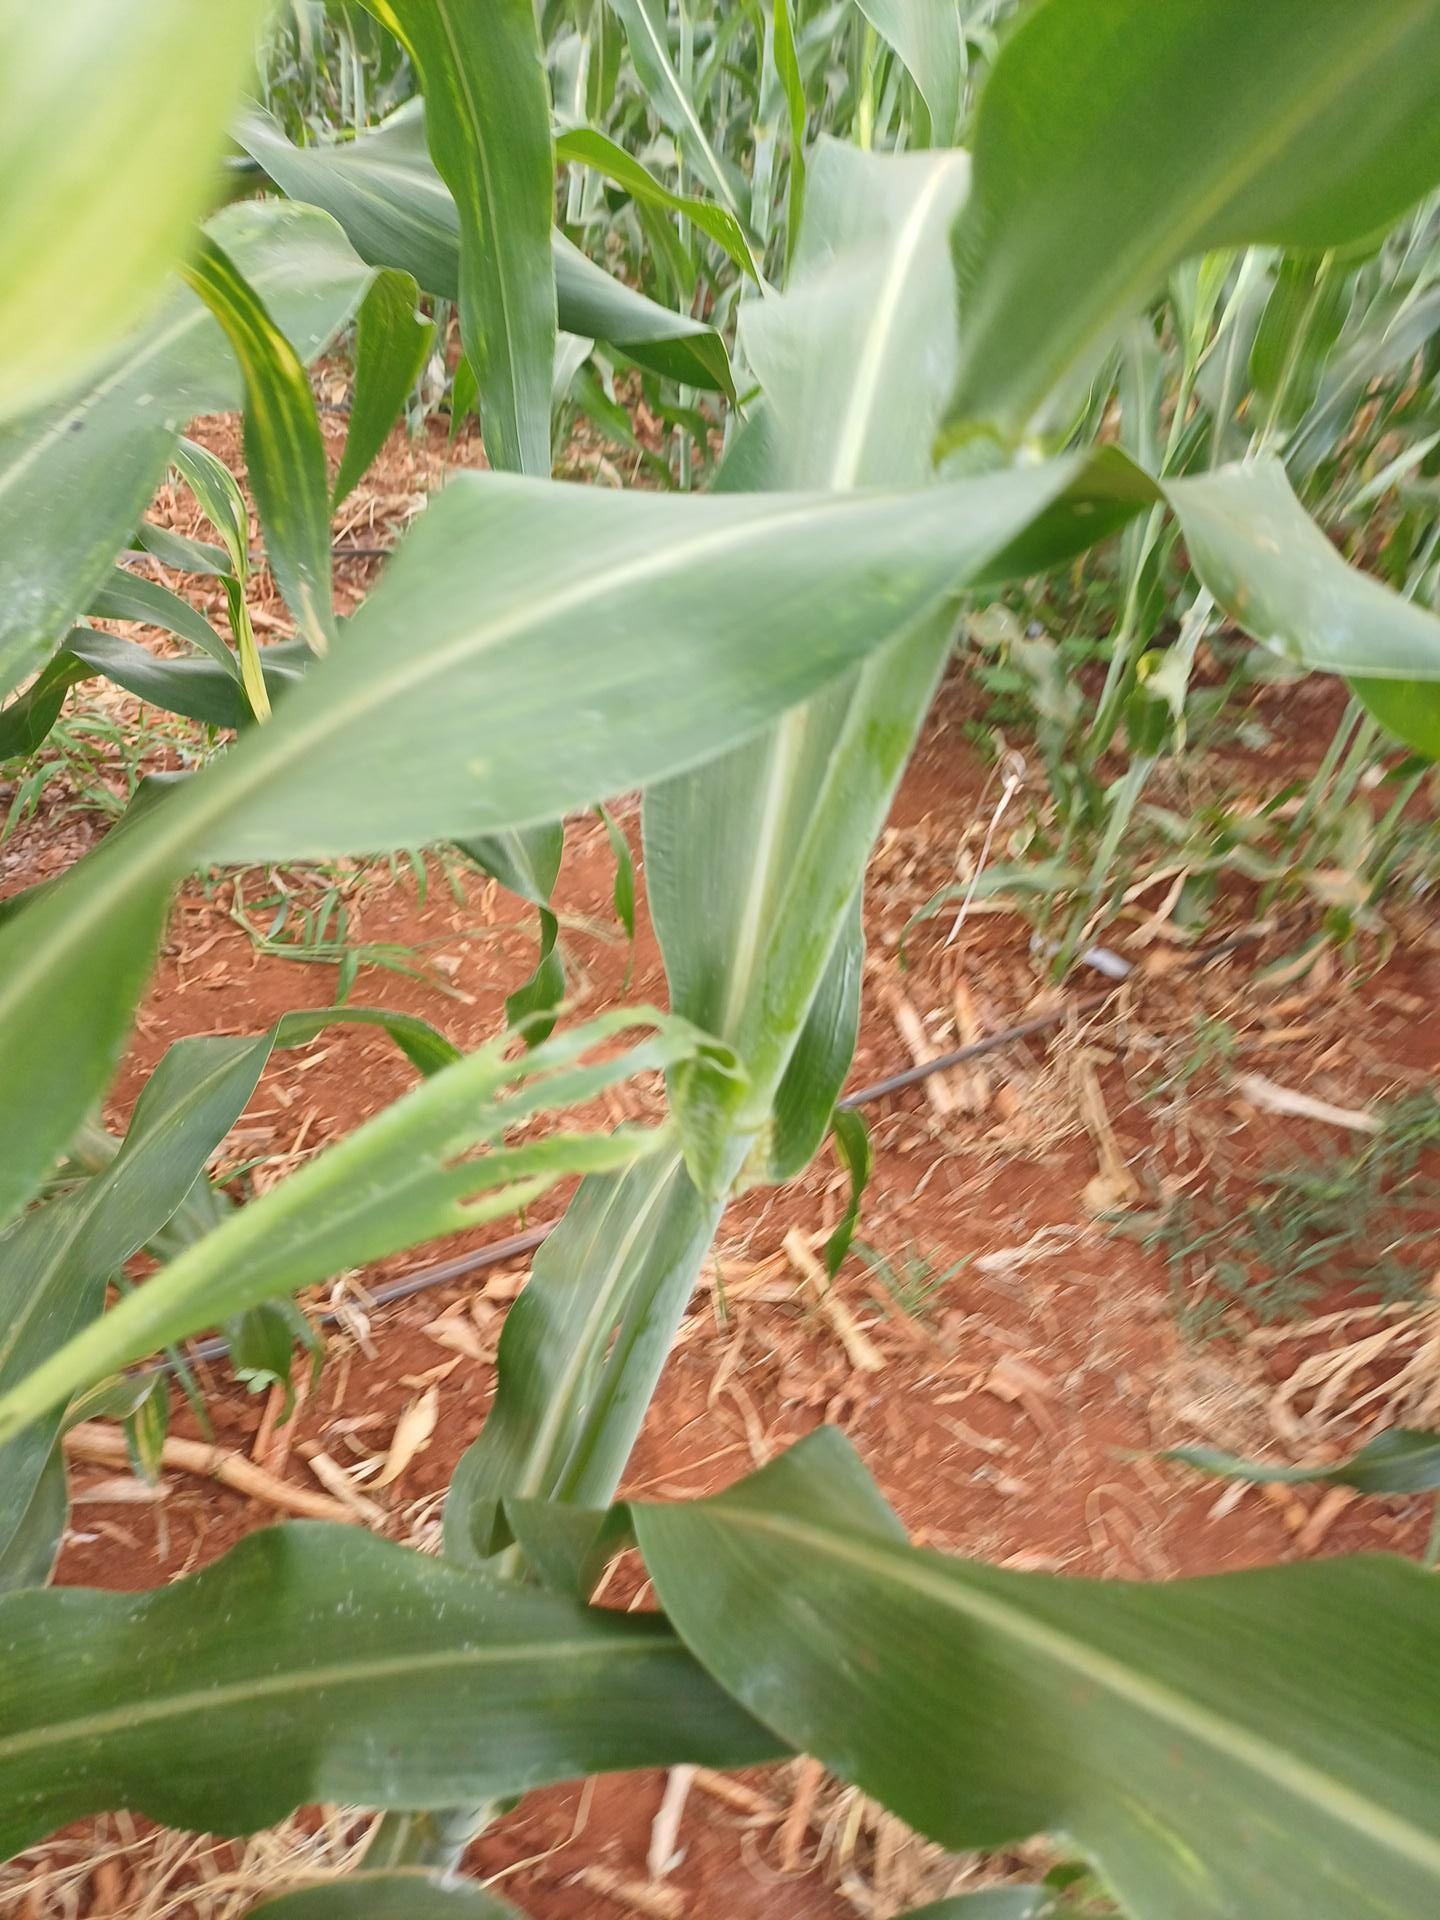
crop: sorghum
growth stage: heading tuber
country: Kenya
